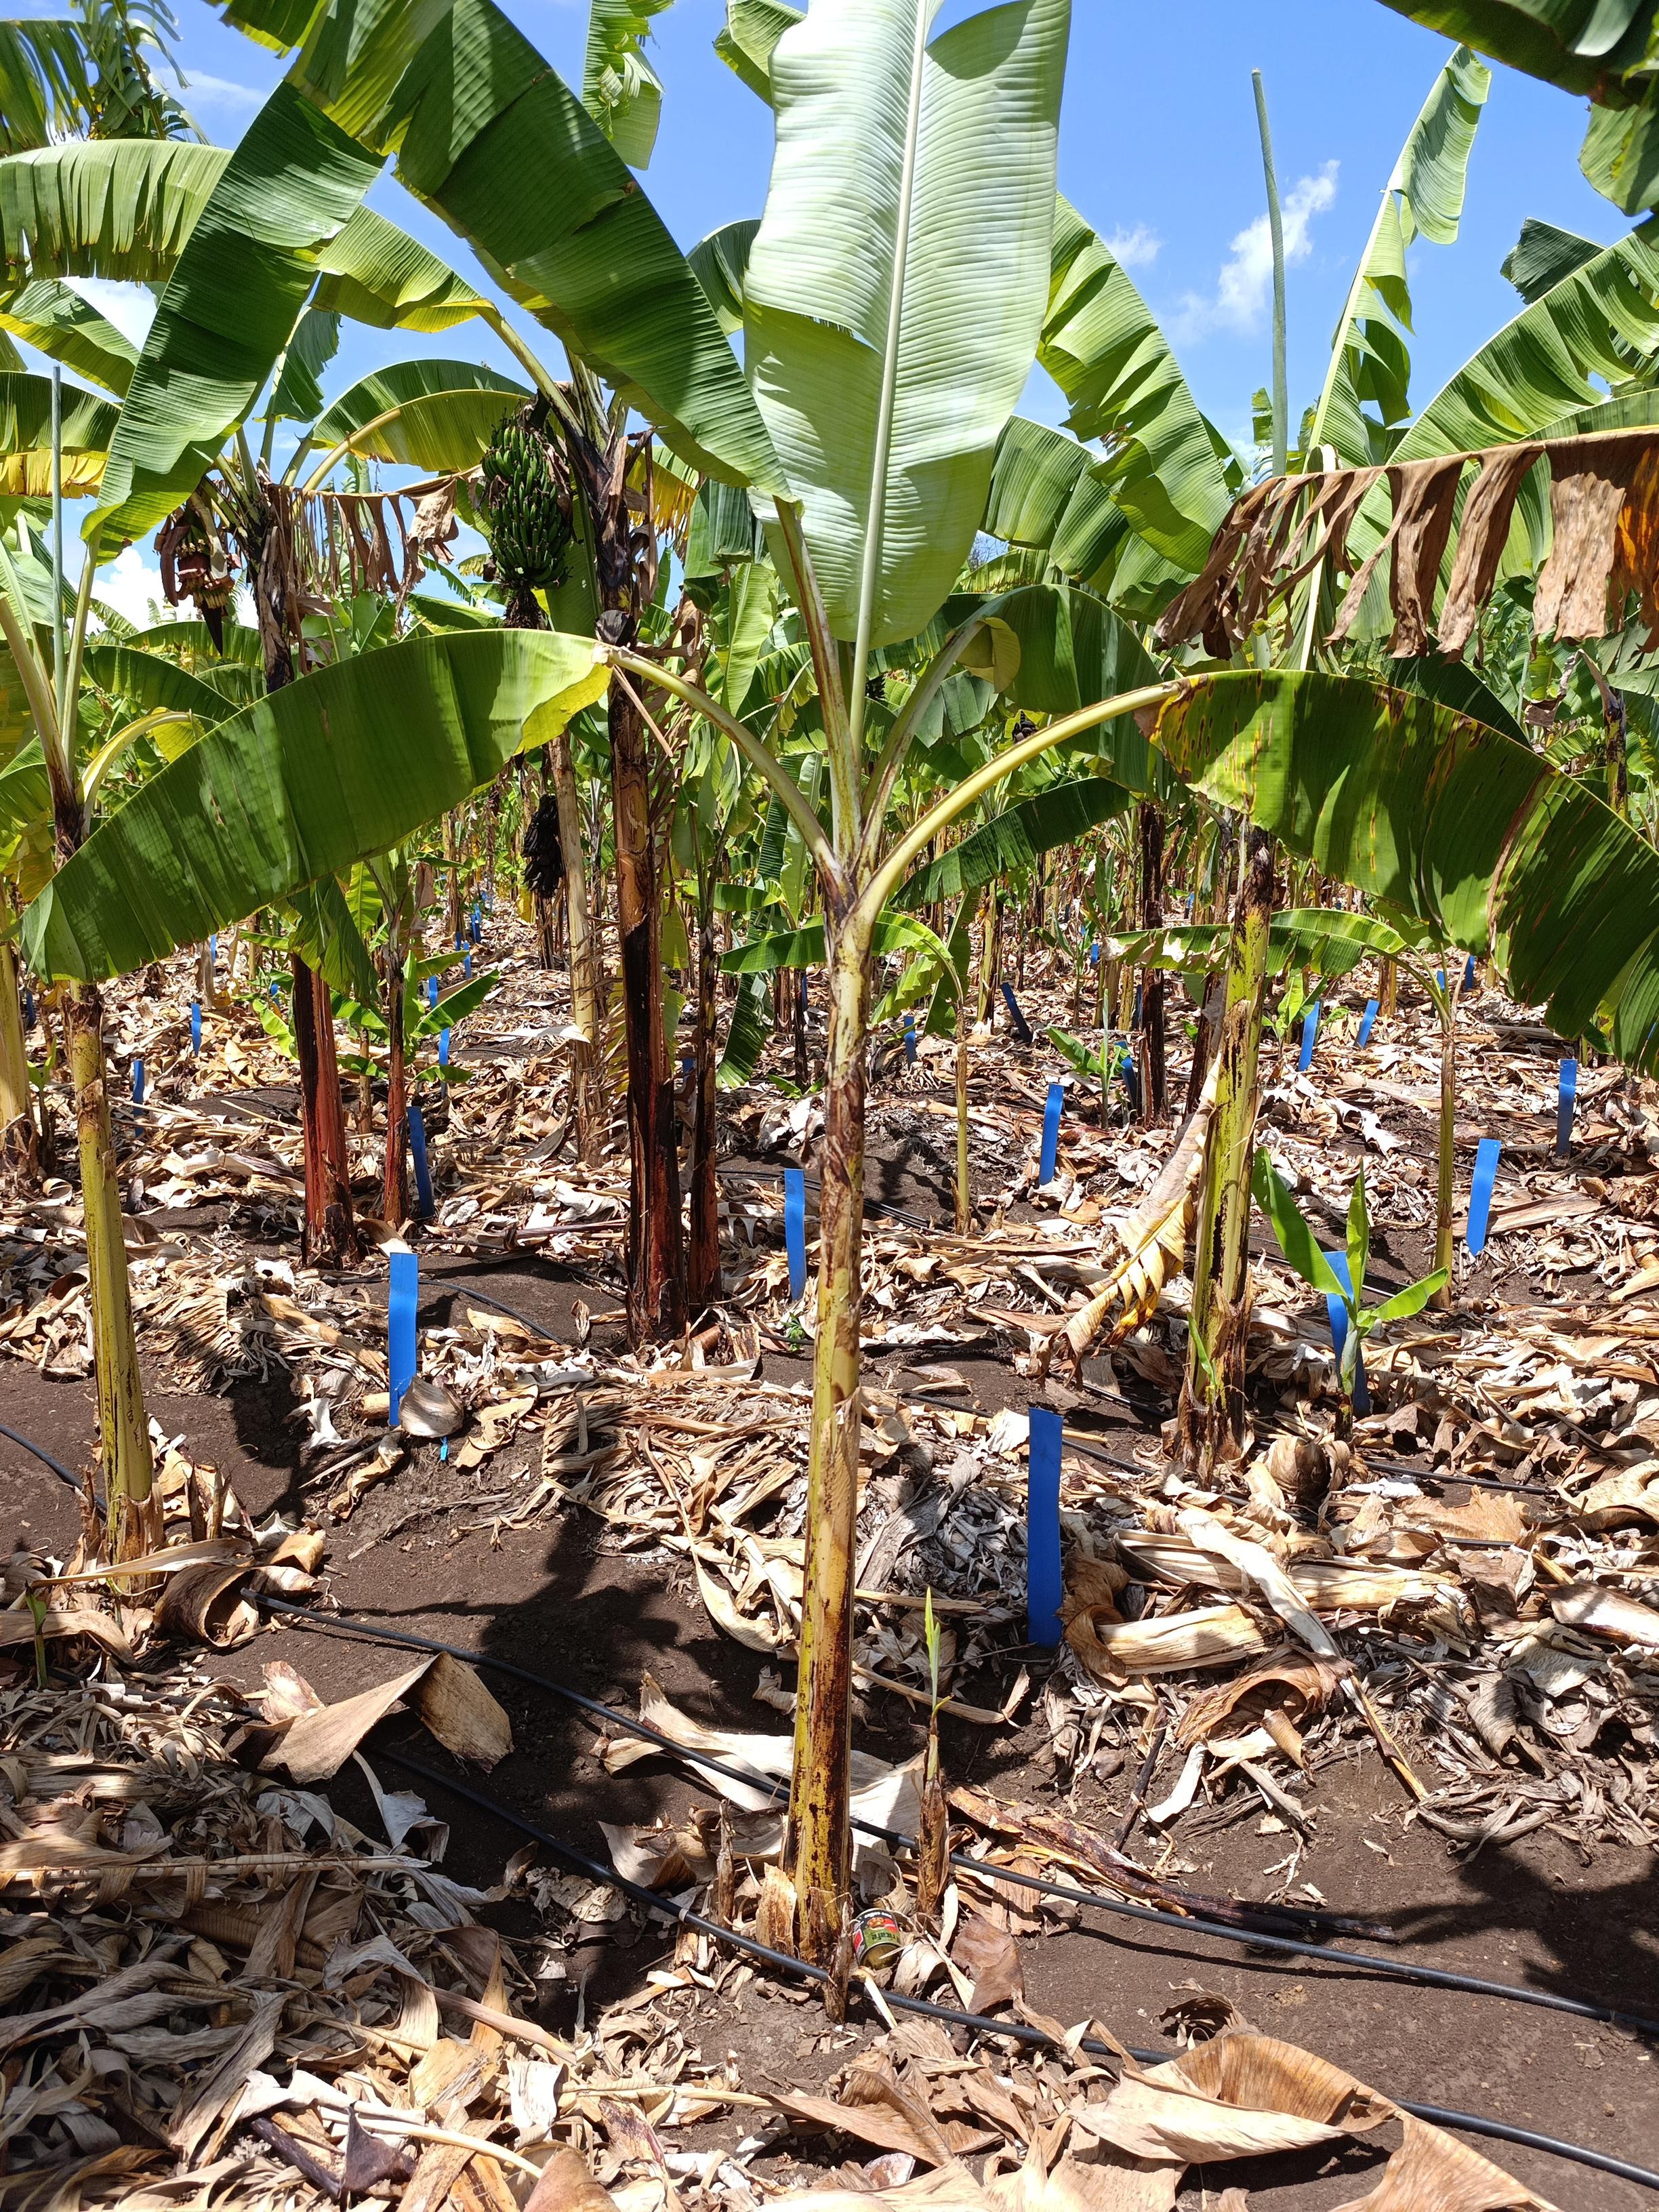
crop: banana
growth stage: vegetative
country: Tanzania
